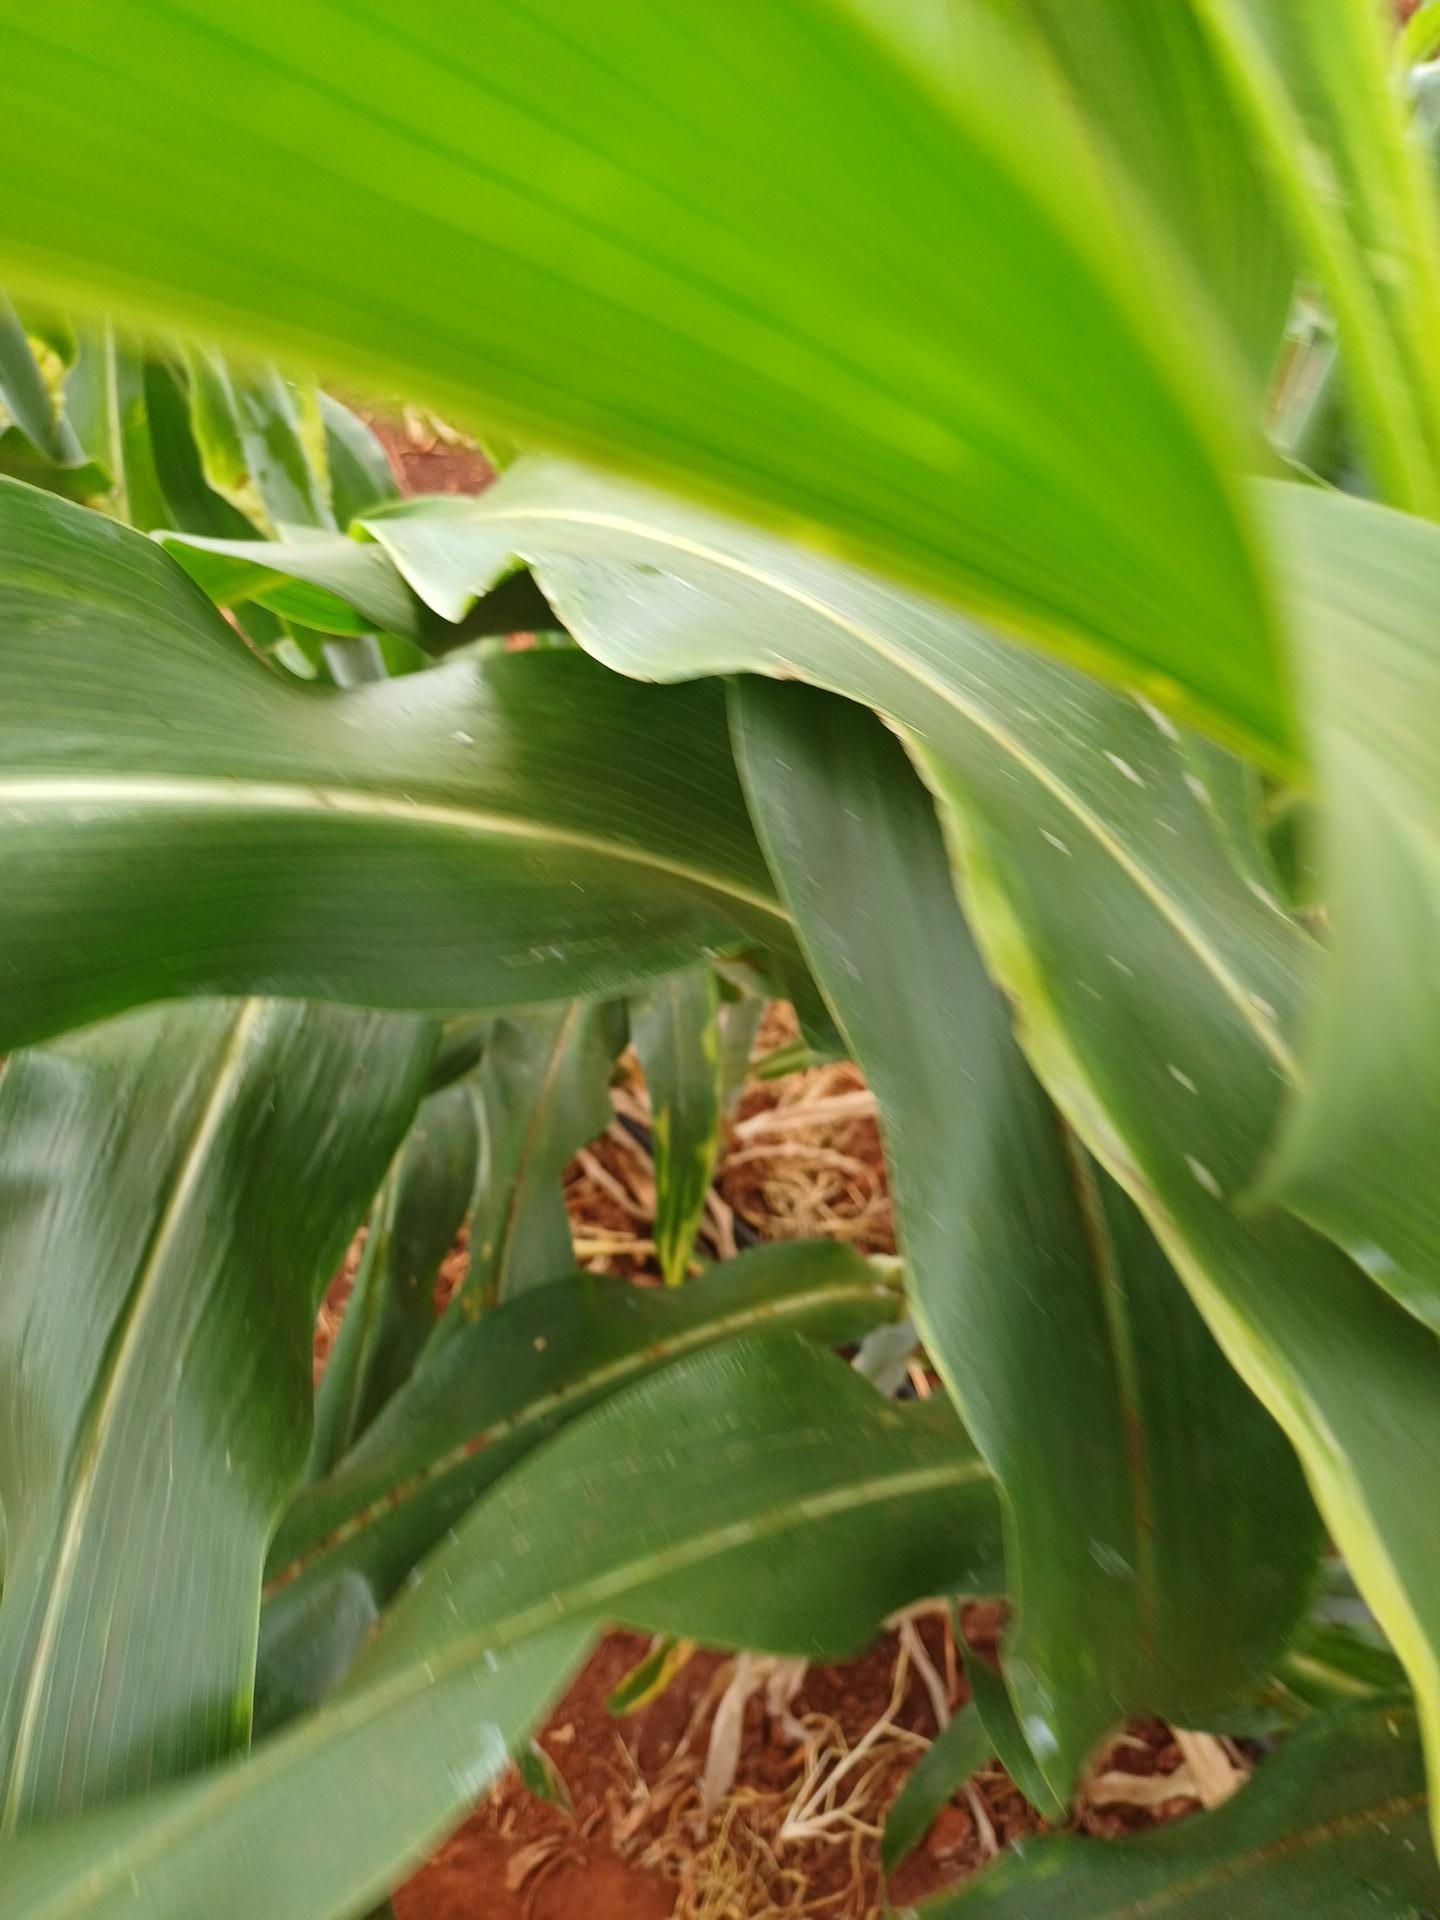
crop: sorghum
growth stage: heading tuber
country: Kenya
